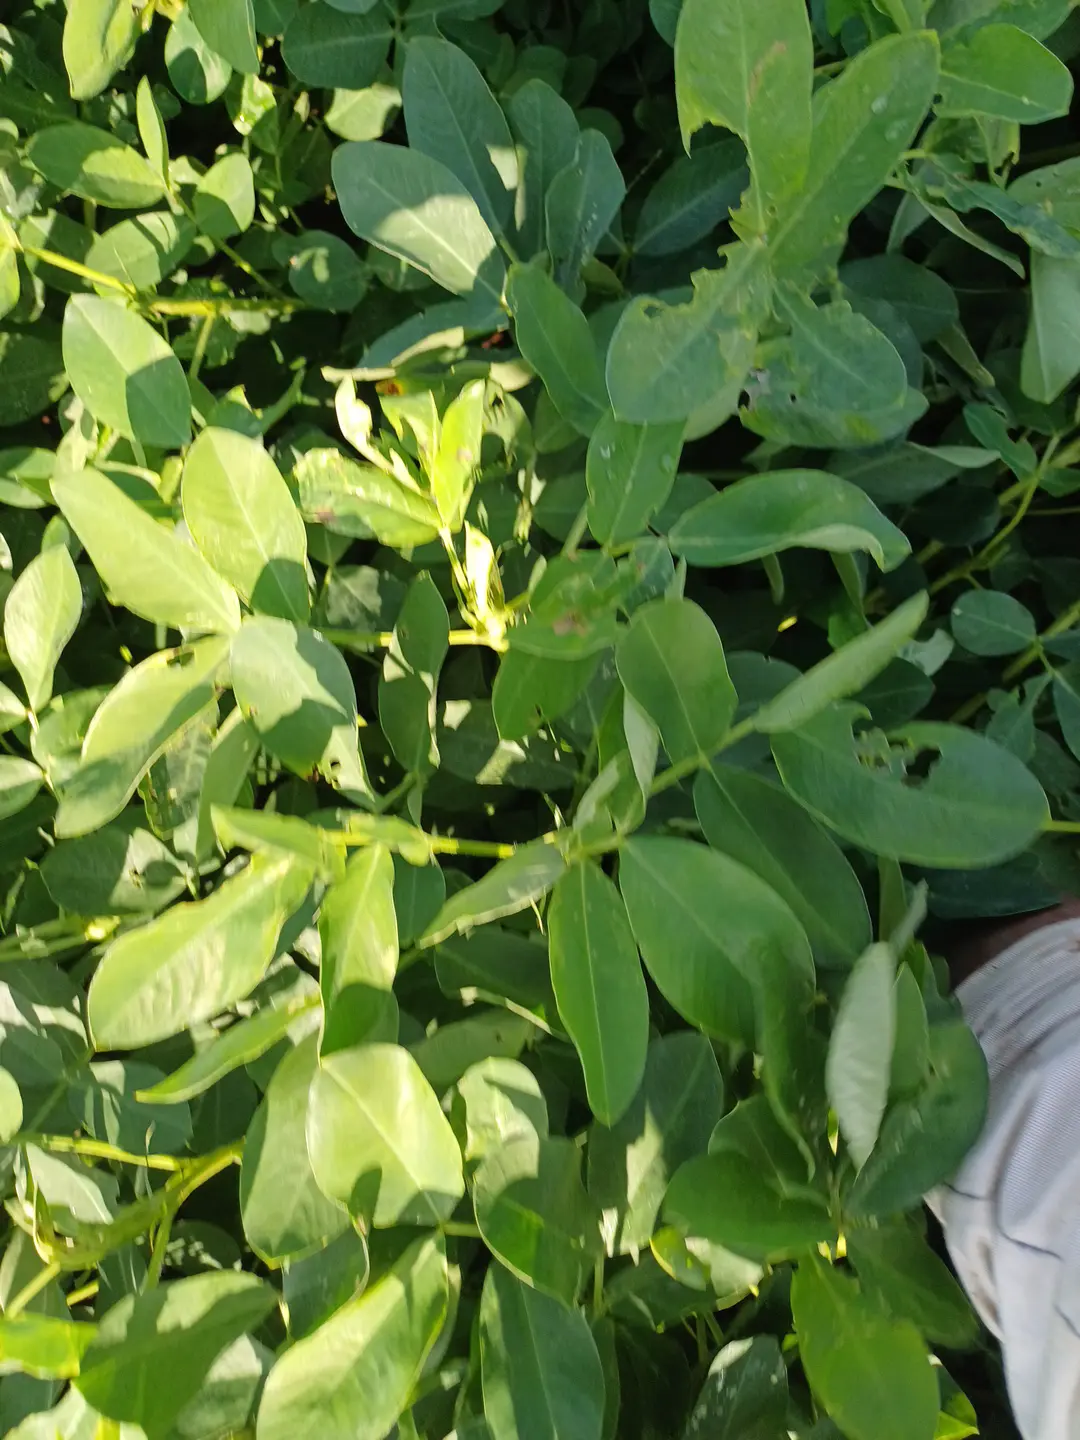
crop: groundnut
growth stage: pegging
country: Kenya
